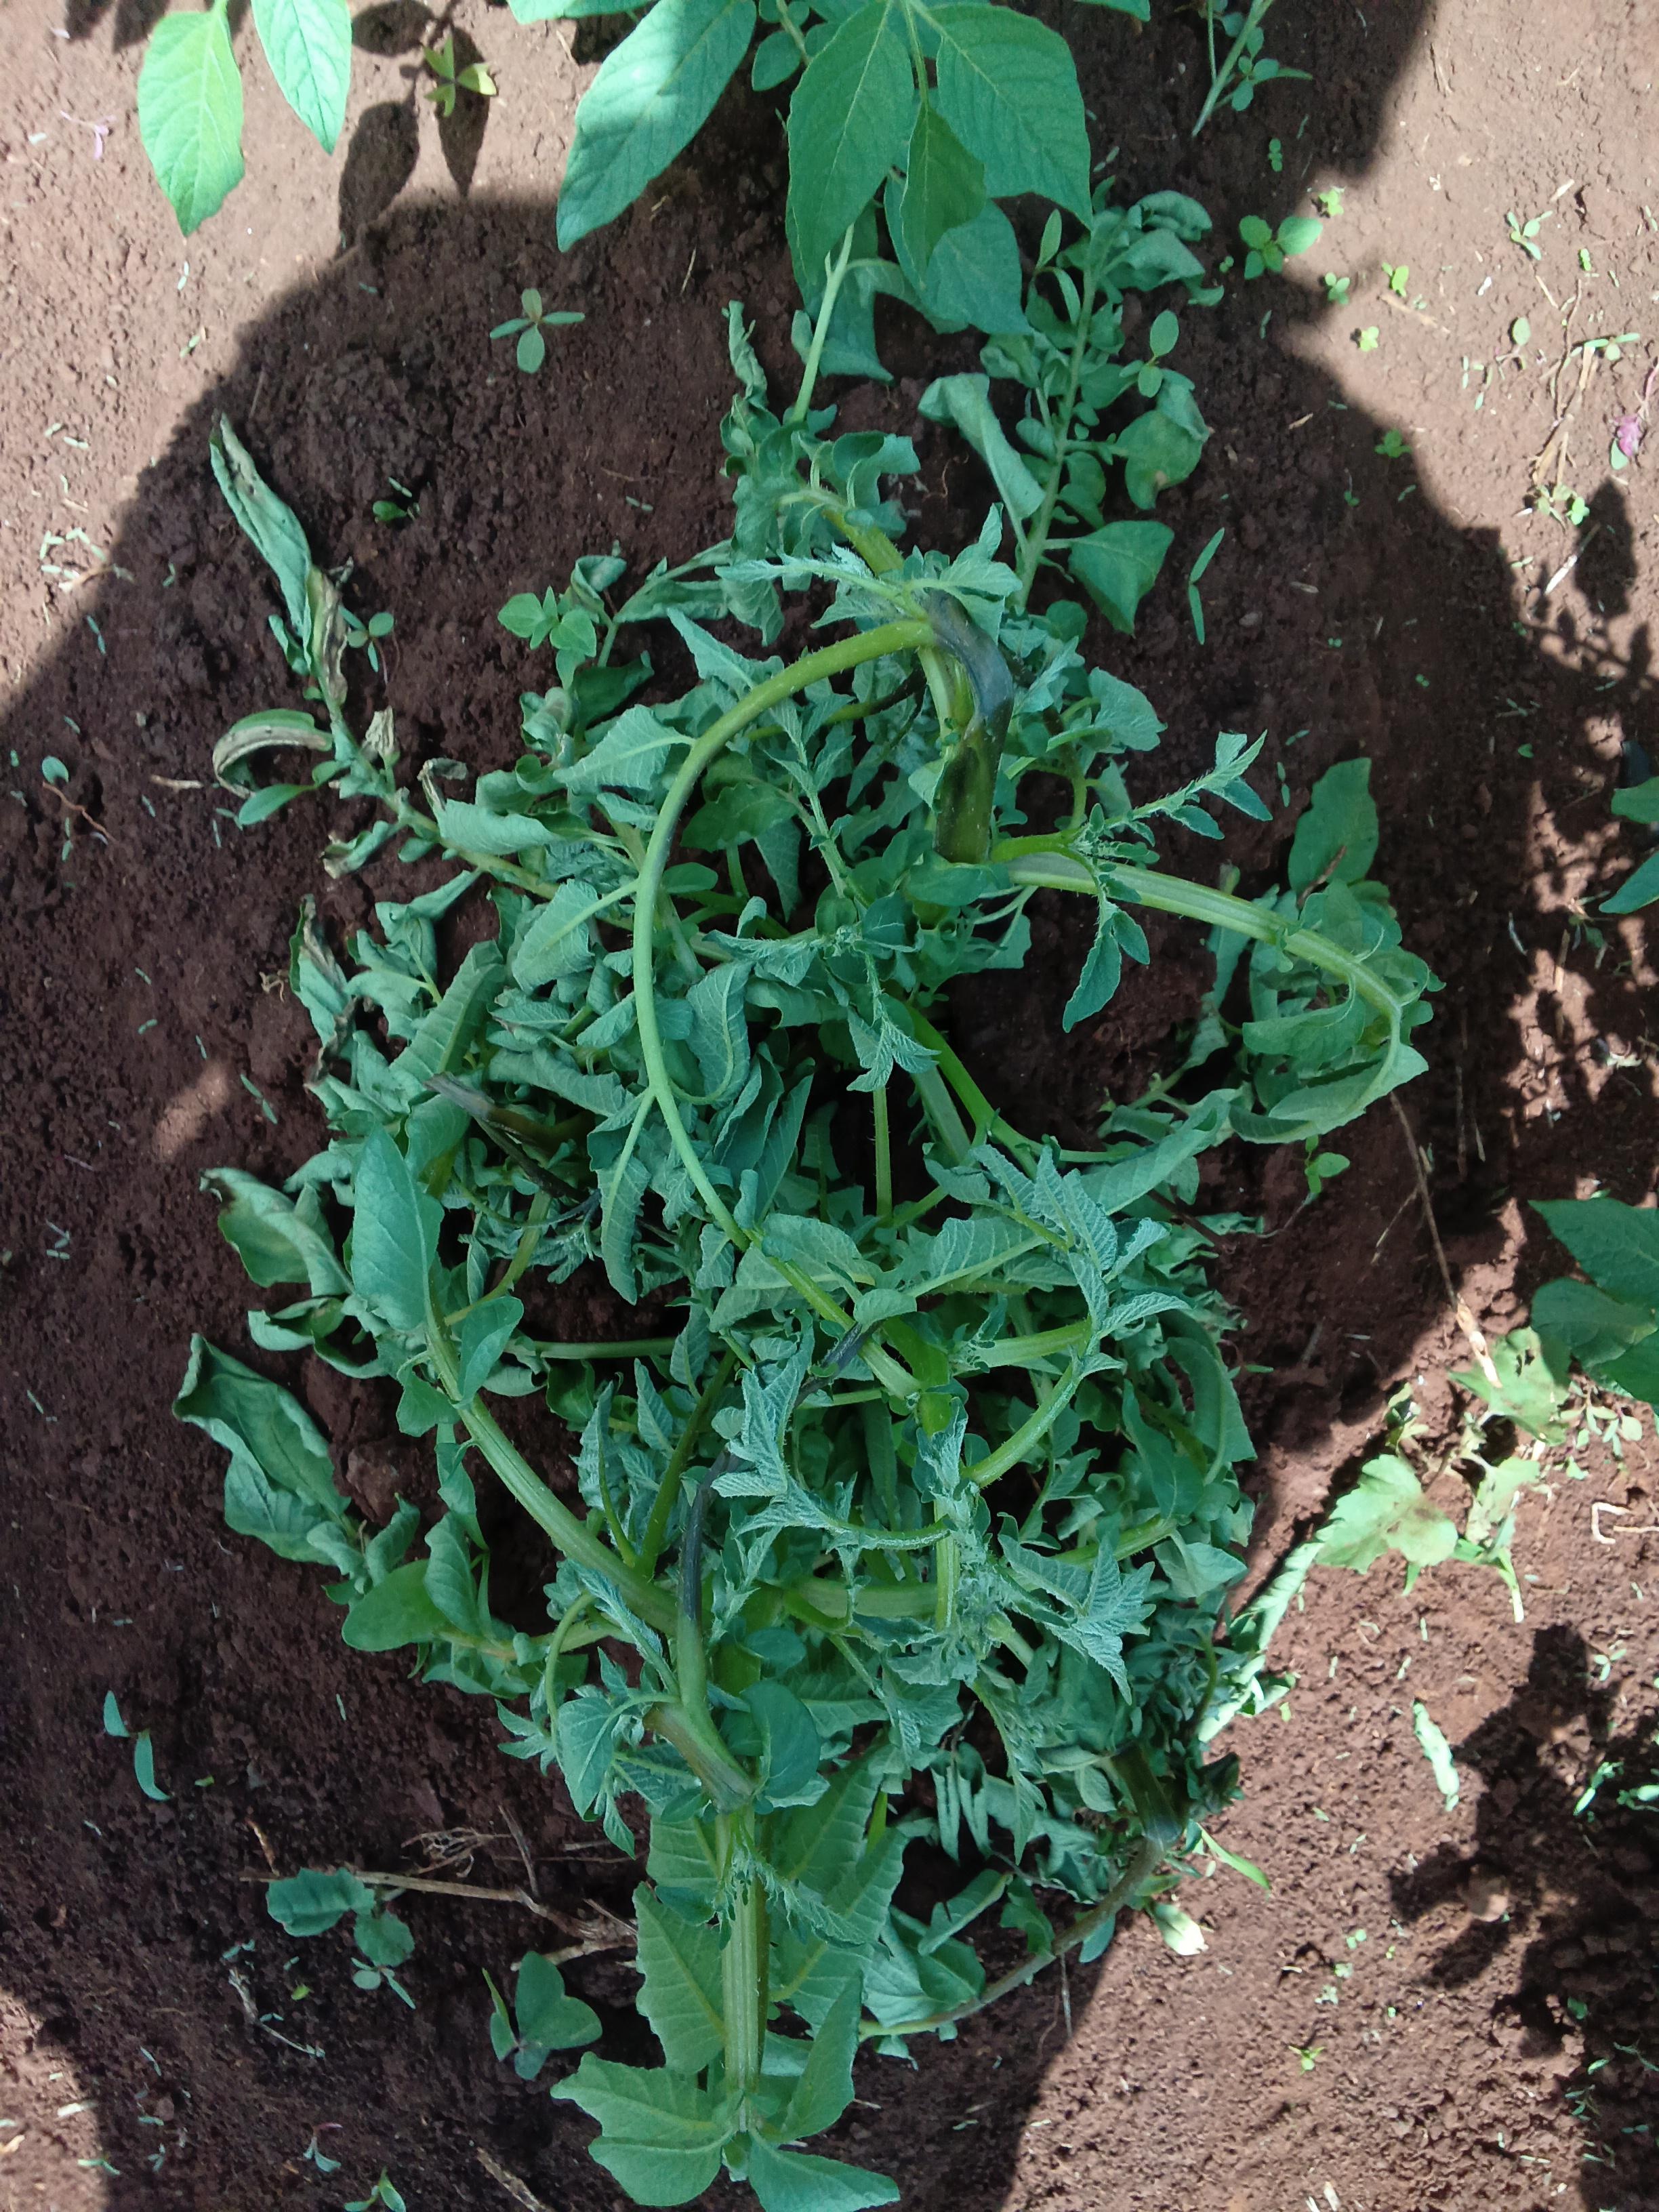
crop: potato
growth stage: vegetative
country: Kenya
